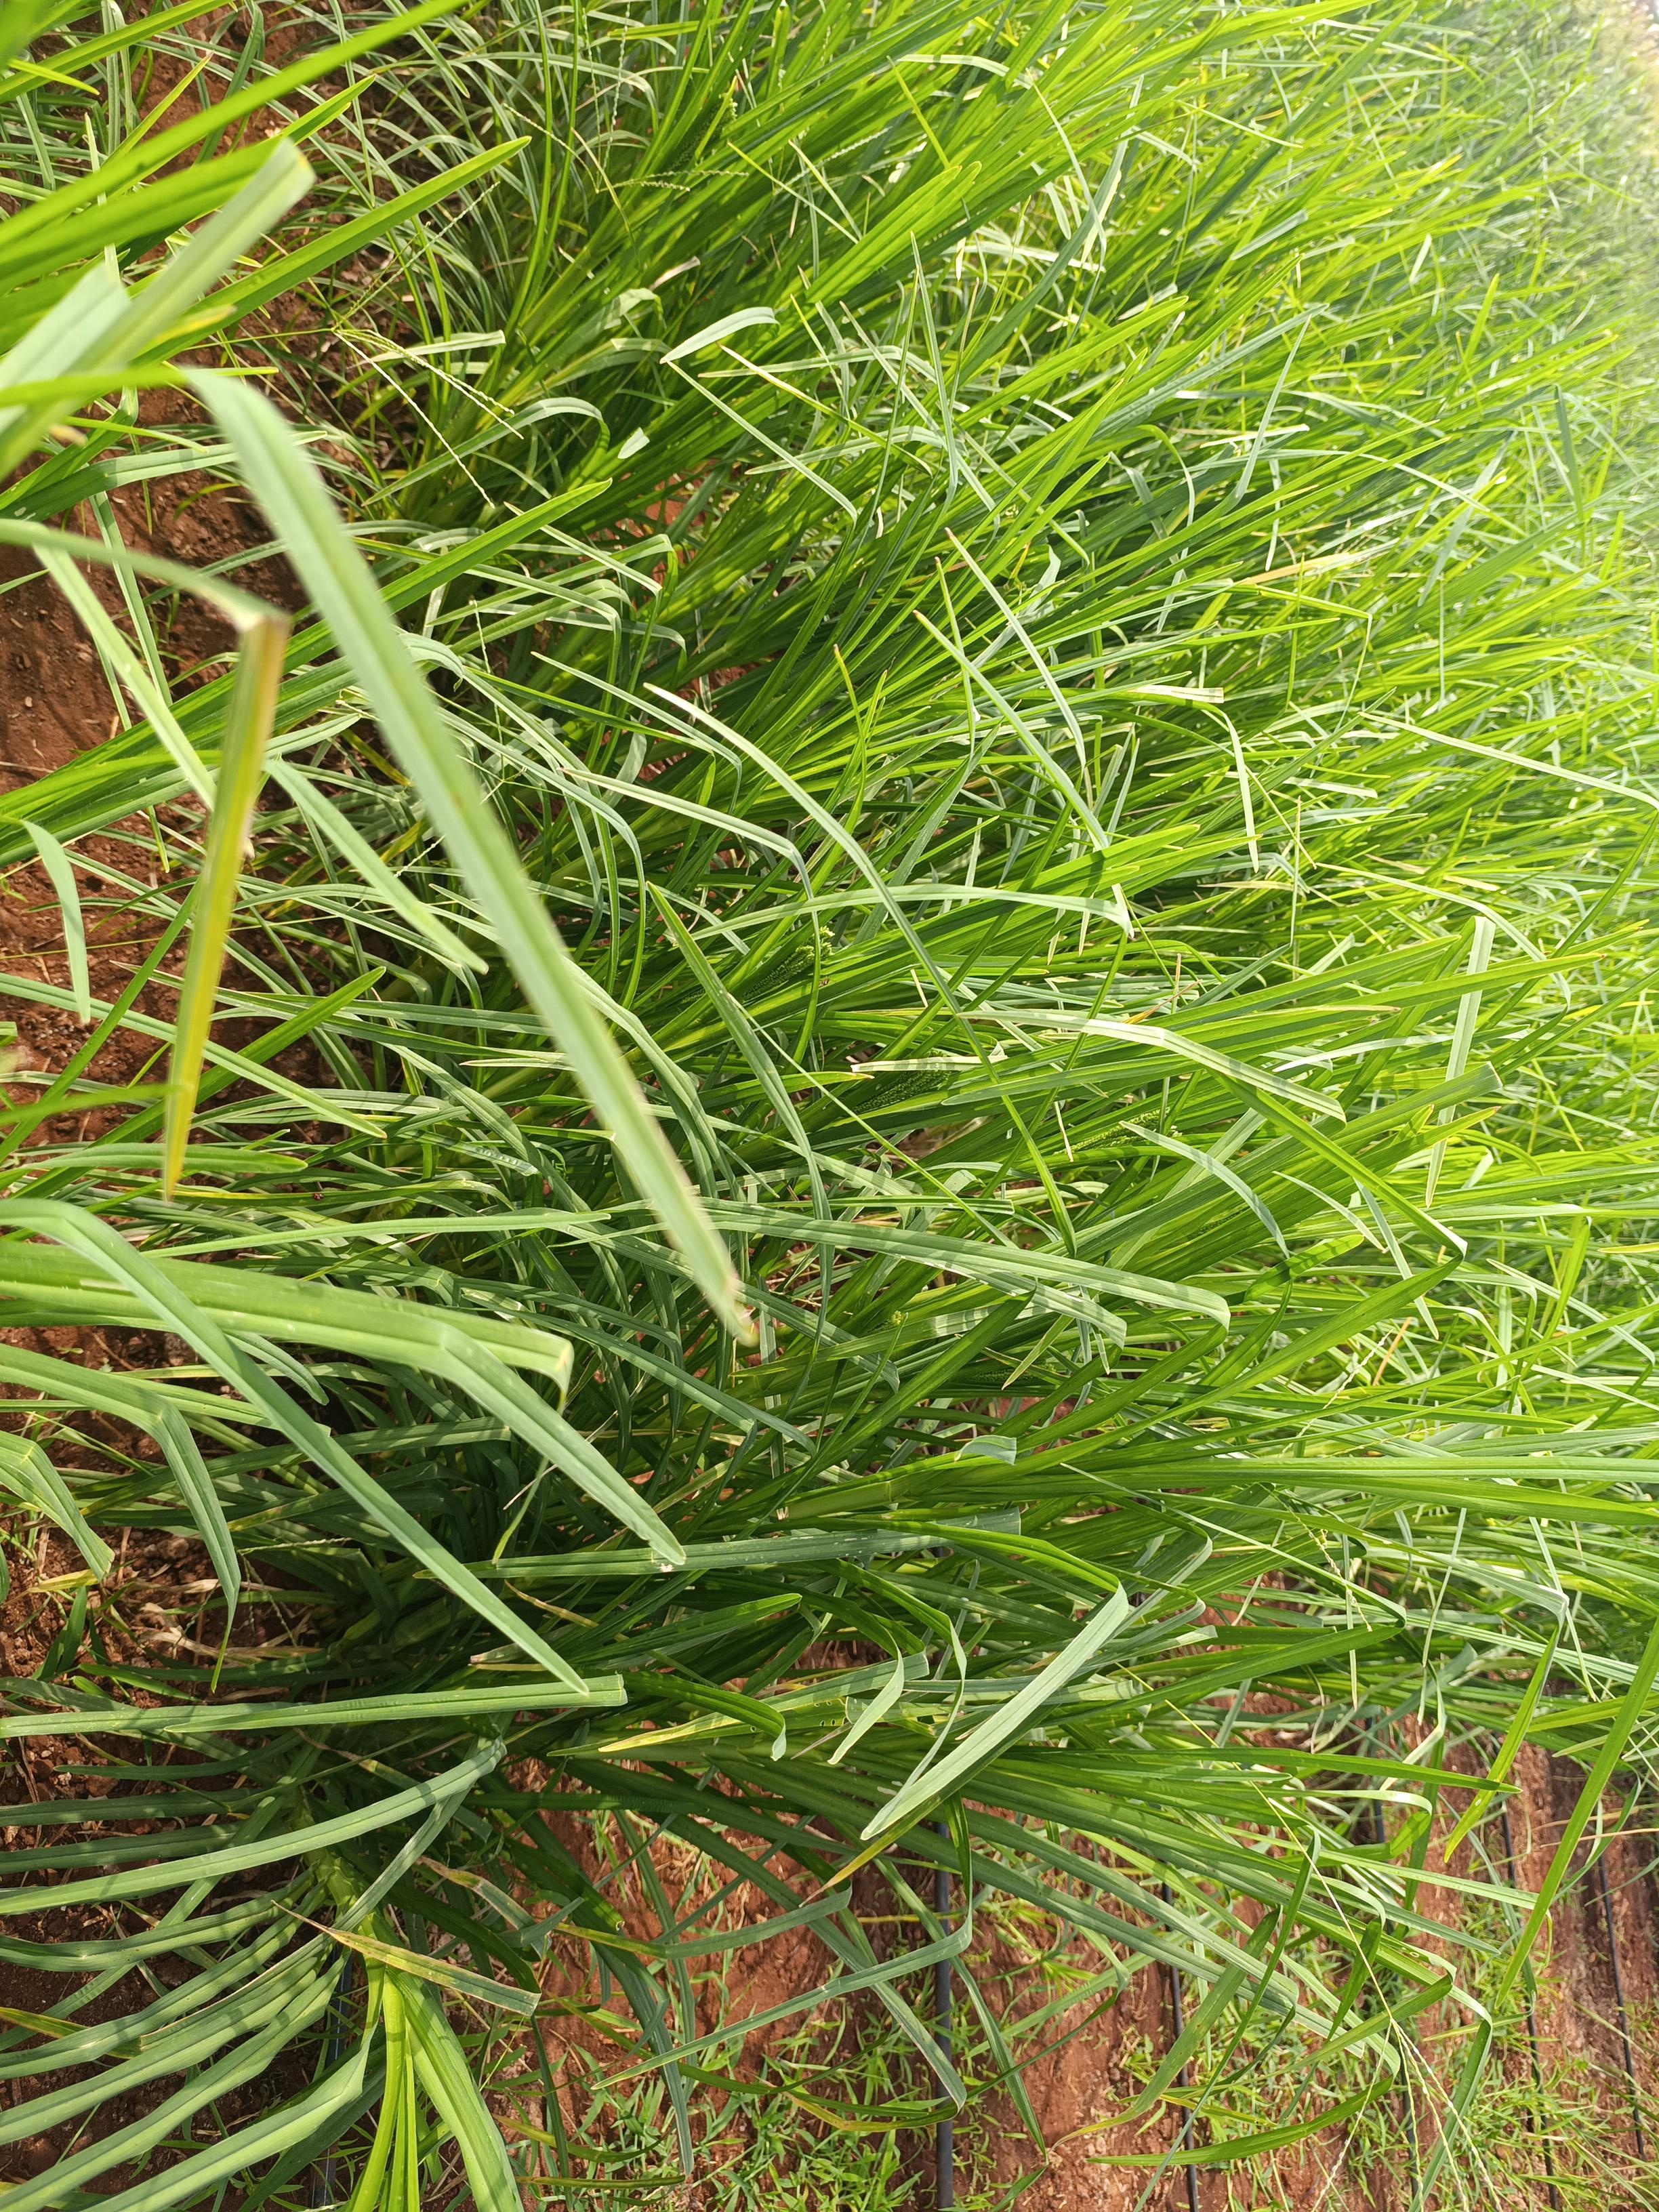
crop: finger millet
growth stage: flowering
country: Kenya
